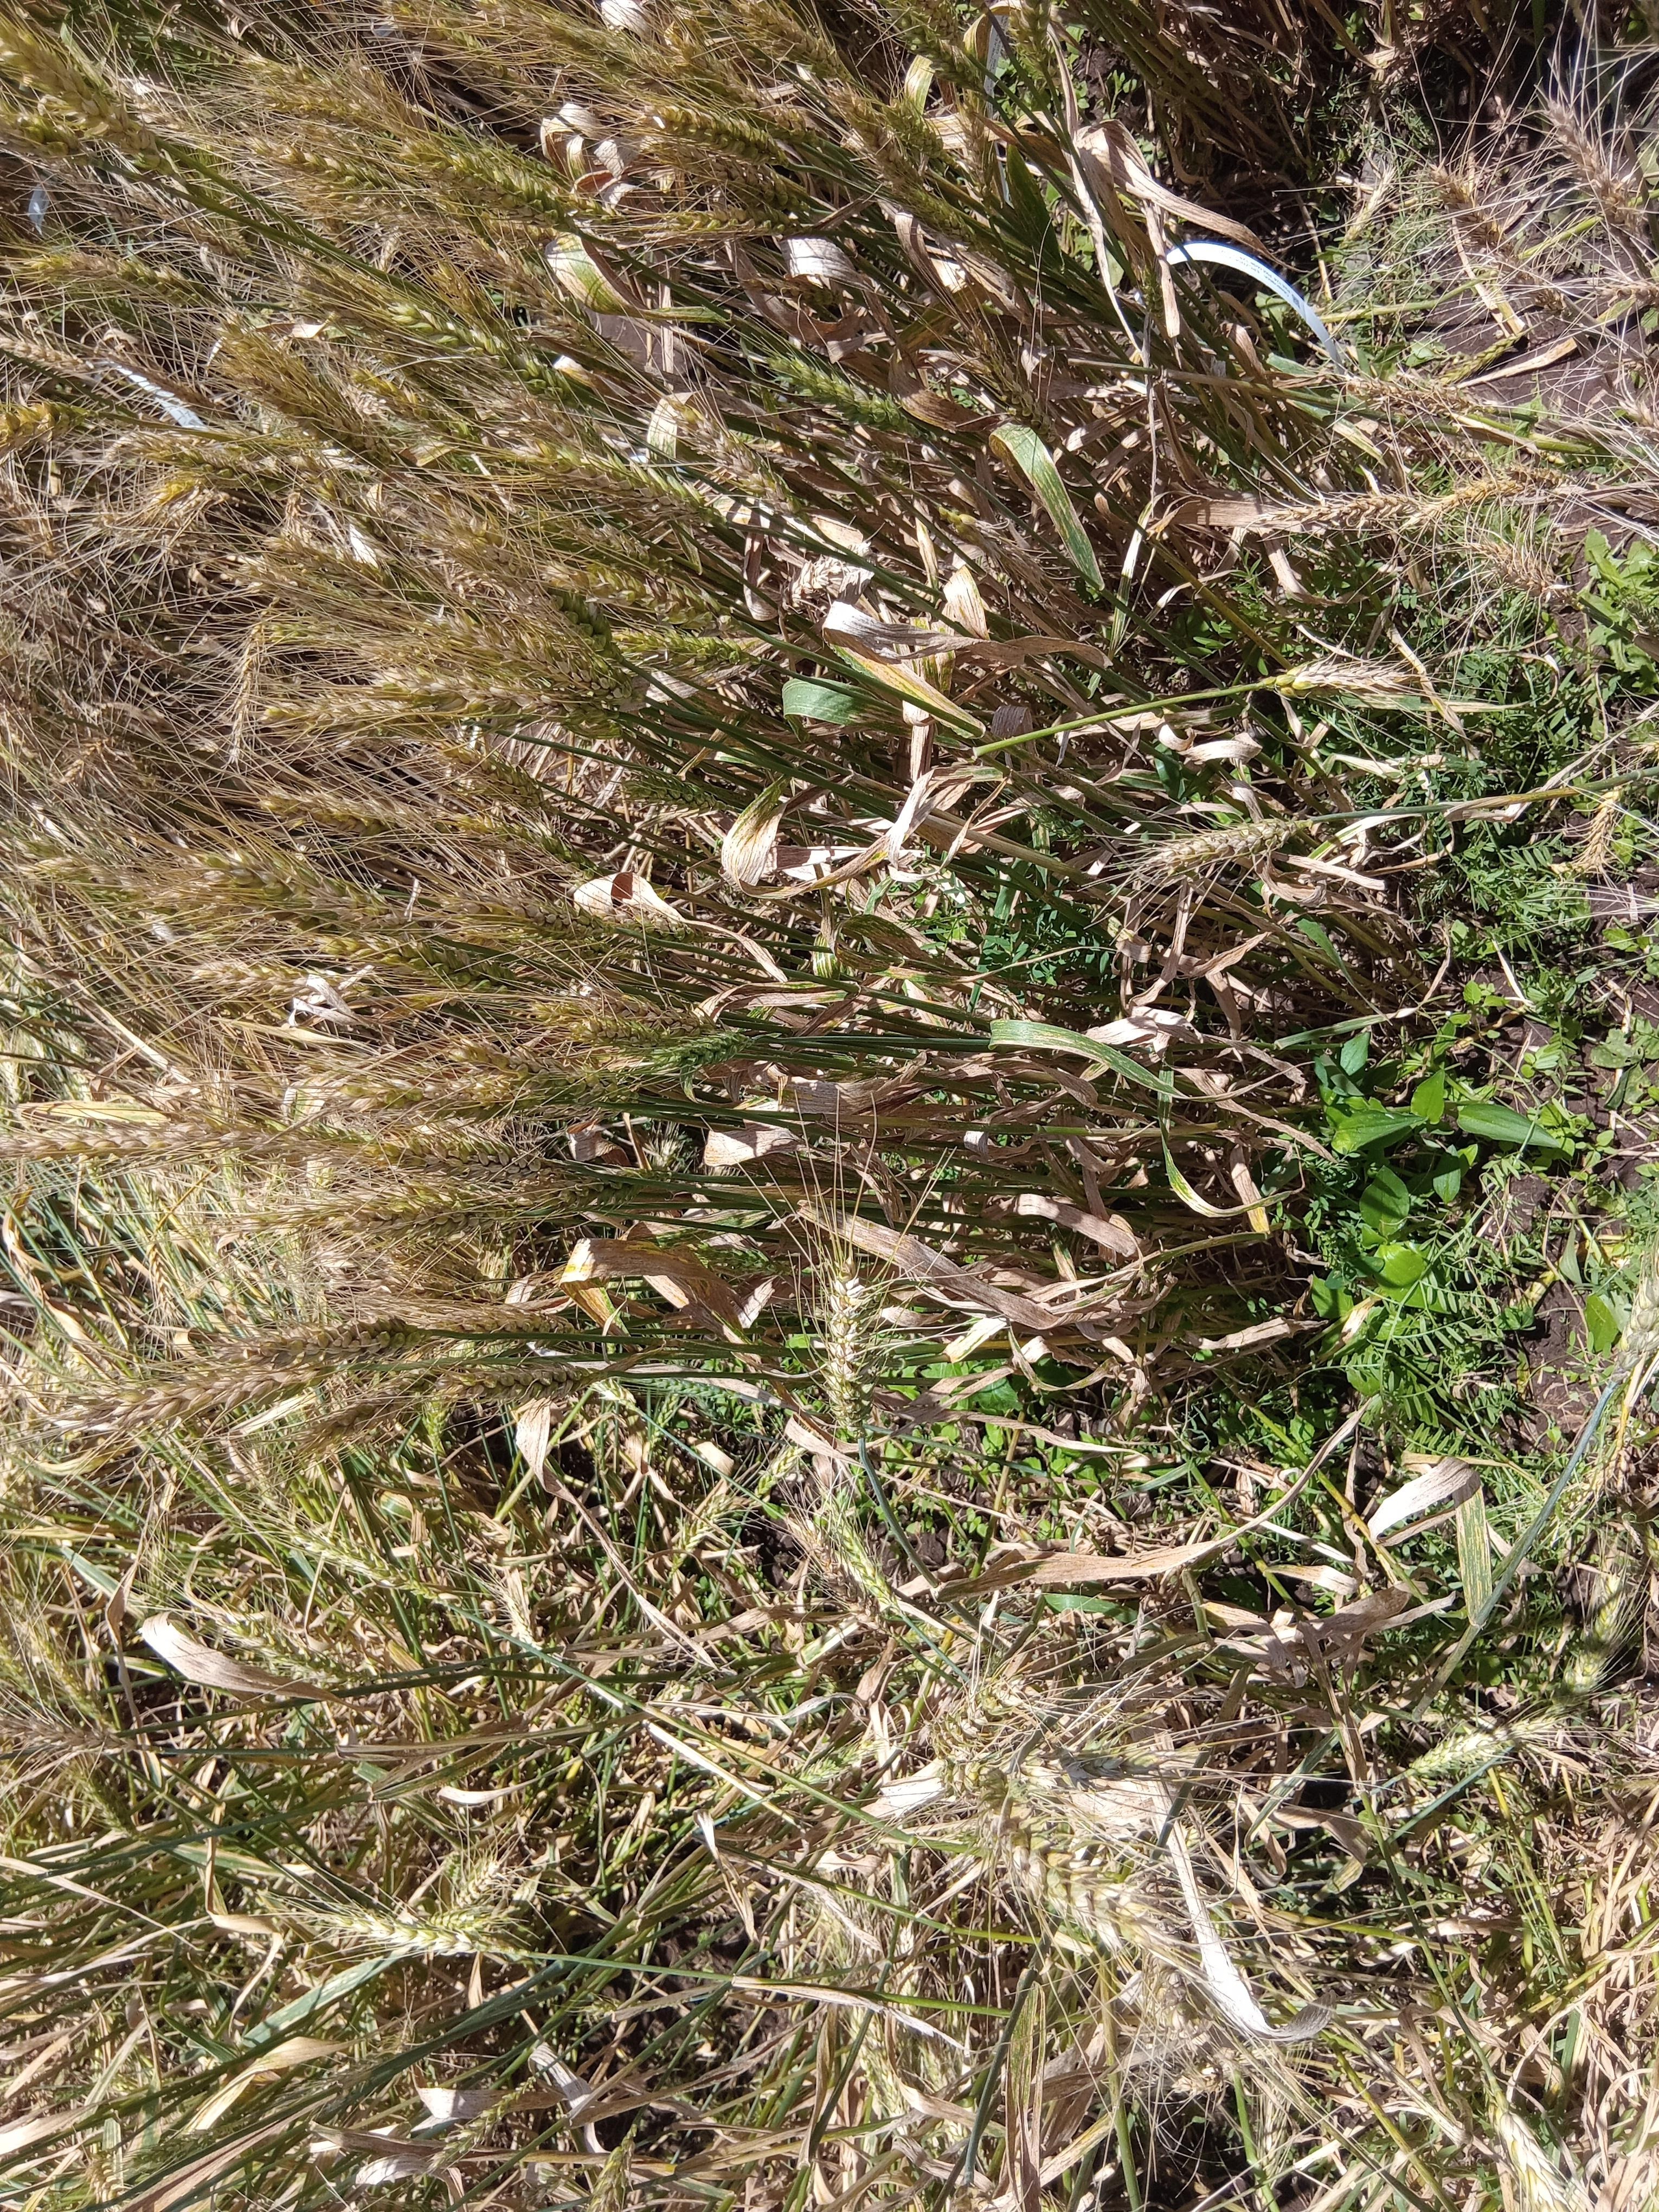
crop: wheat
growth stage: maturity
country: Kenya
